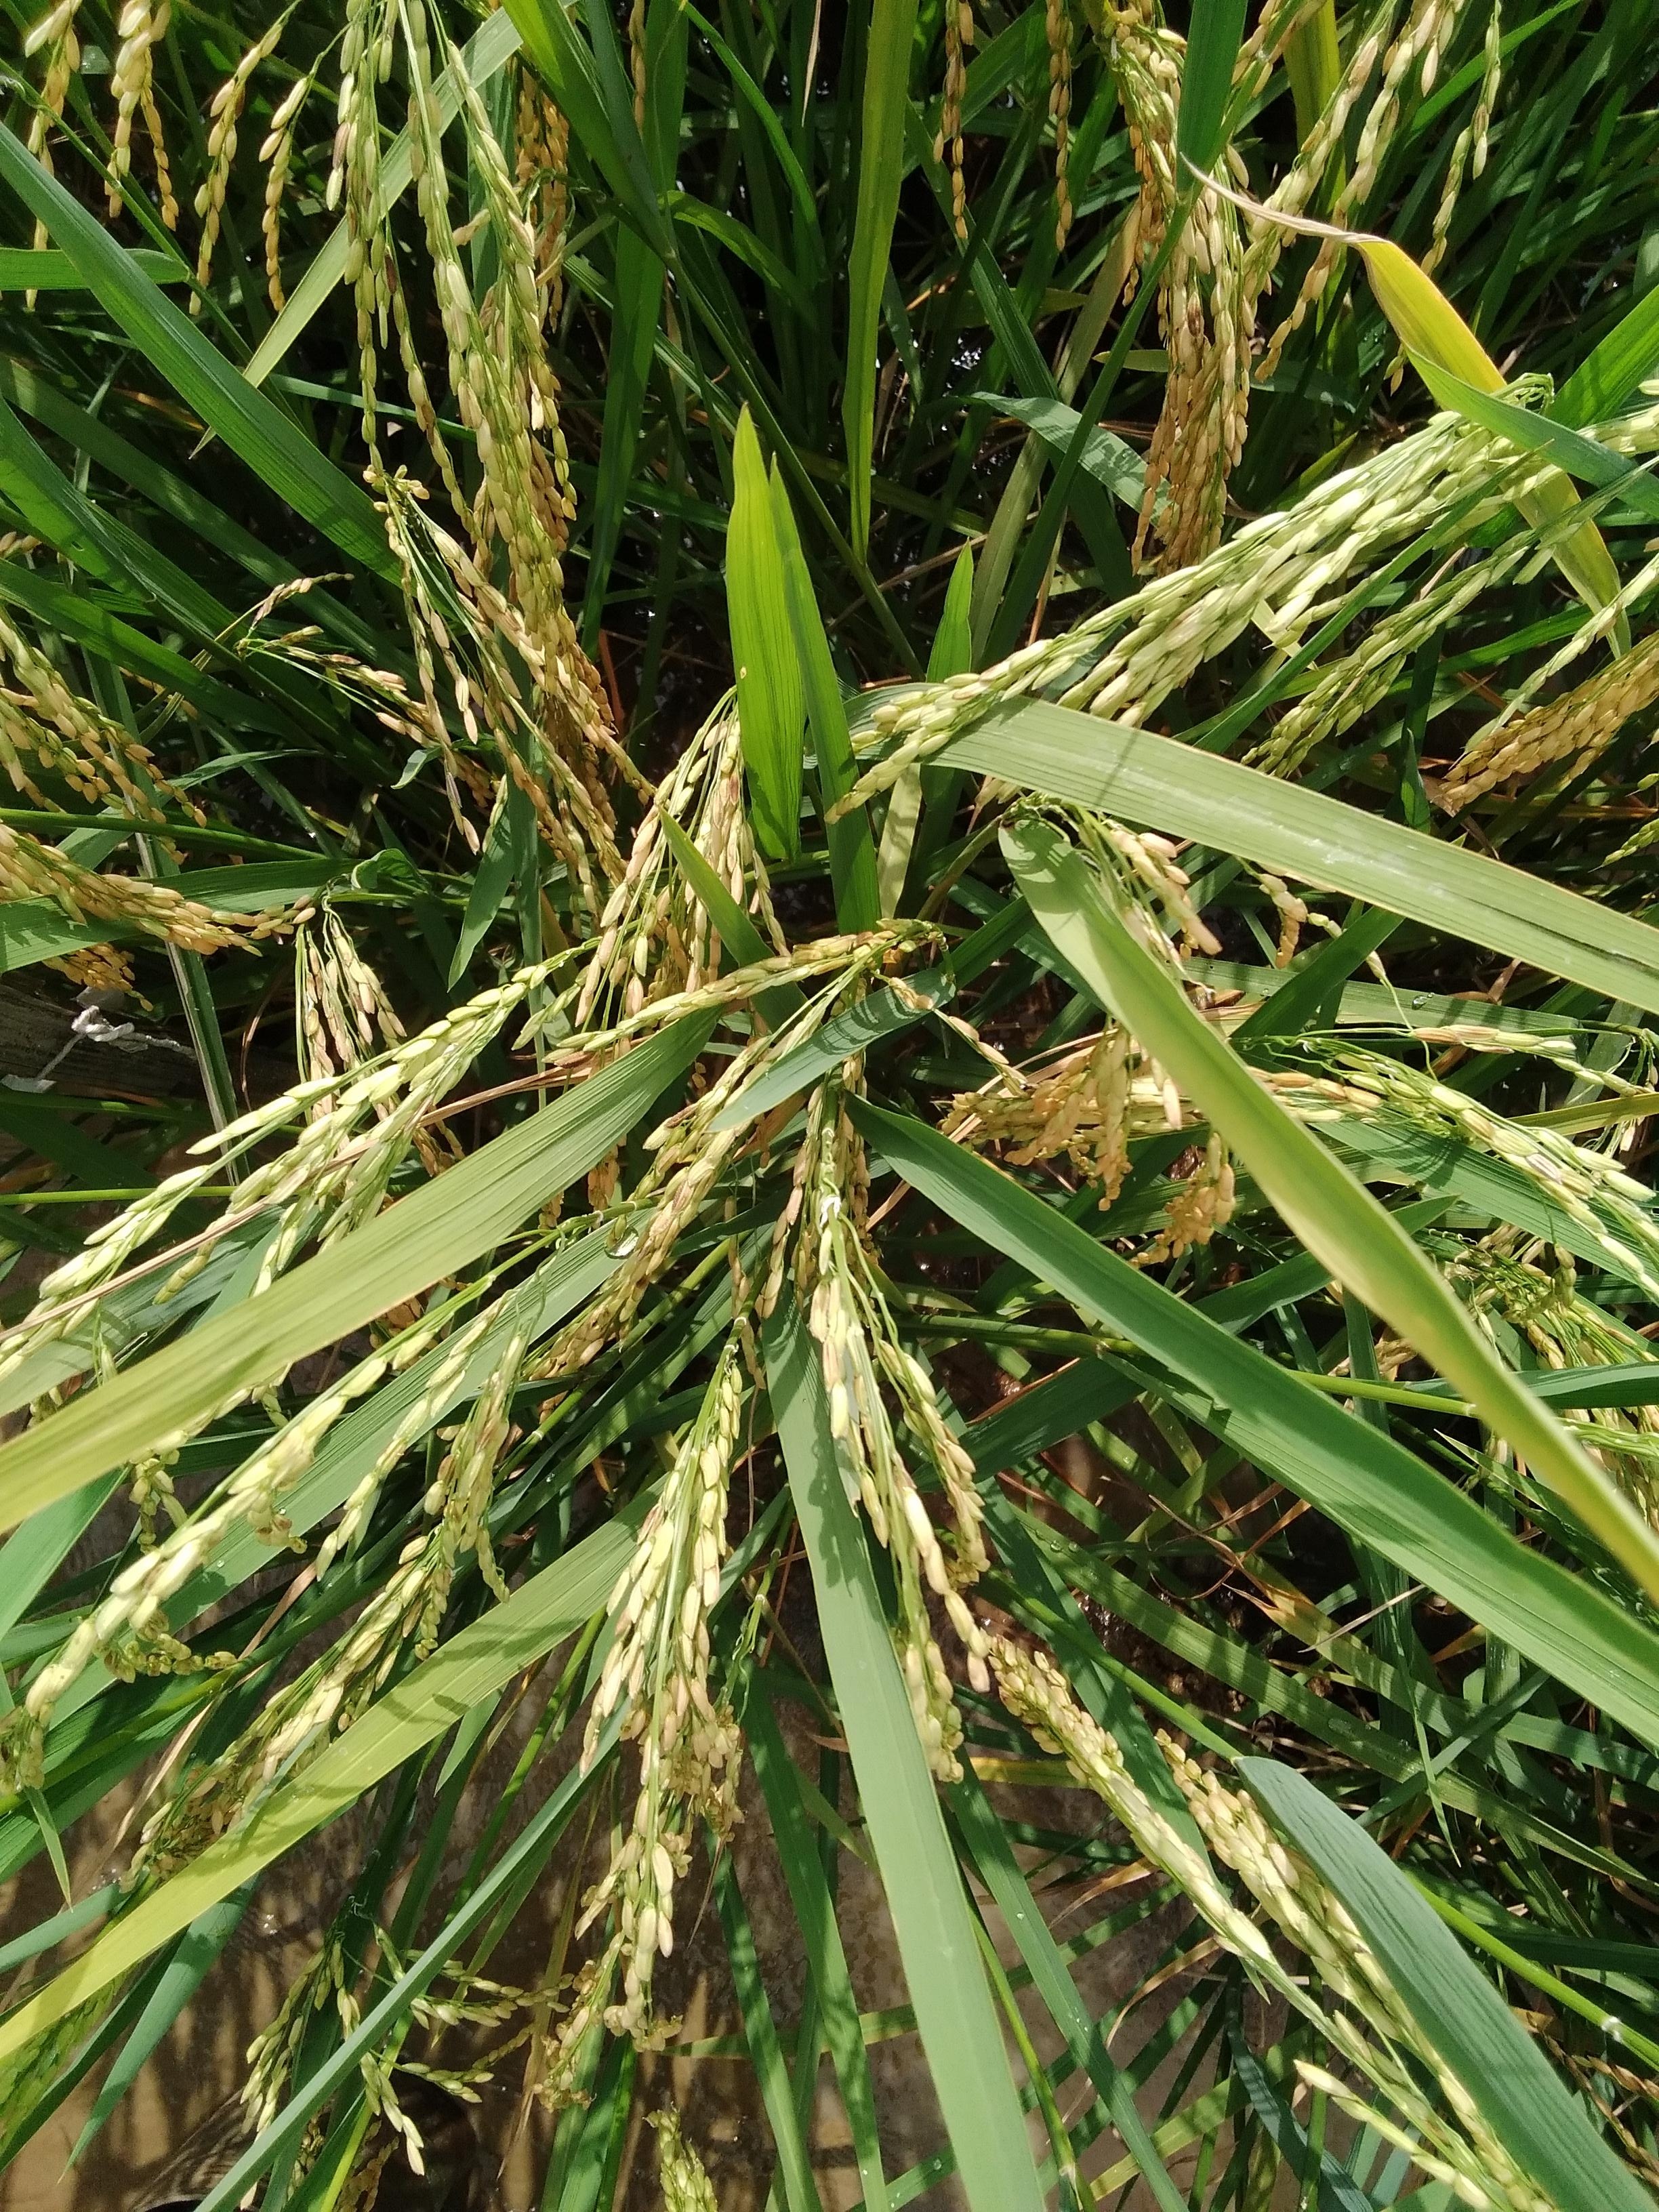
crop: rice
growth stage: ripening
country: Nigeria
